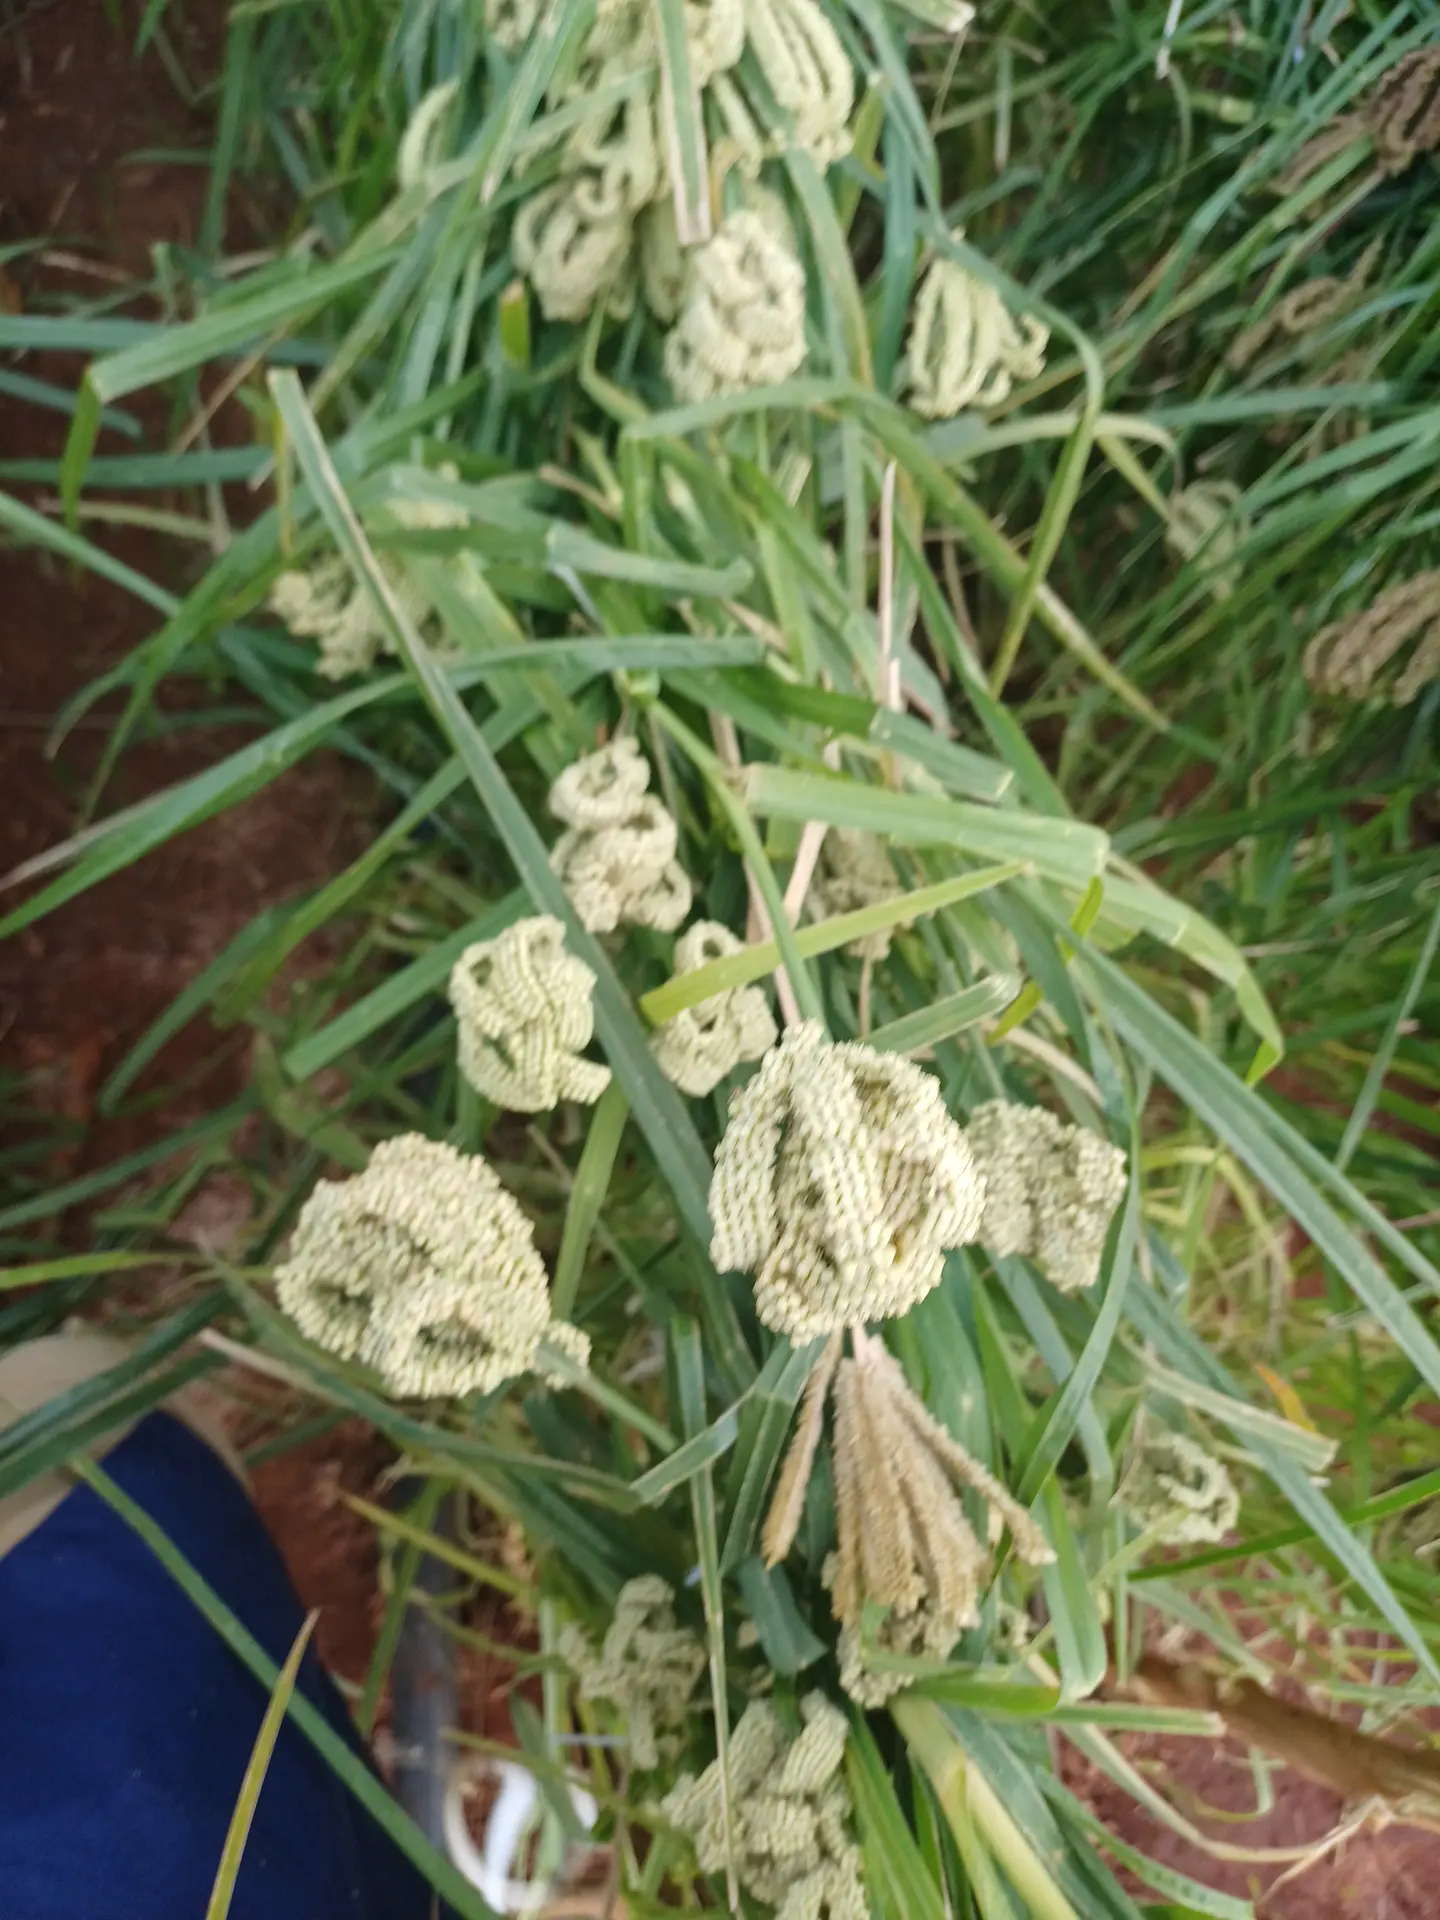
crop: finger millet
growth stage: filling grain
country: Kenya
